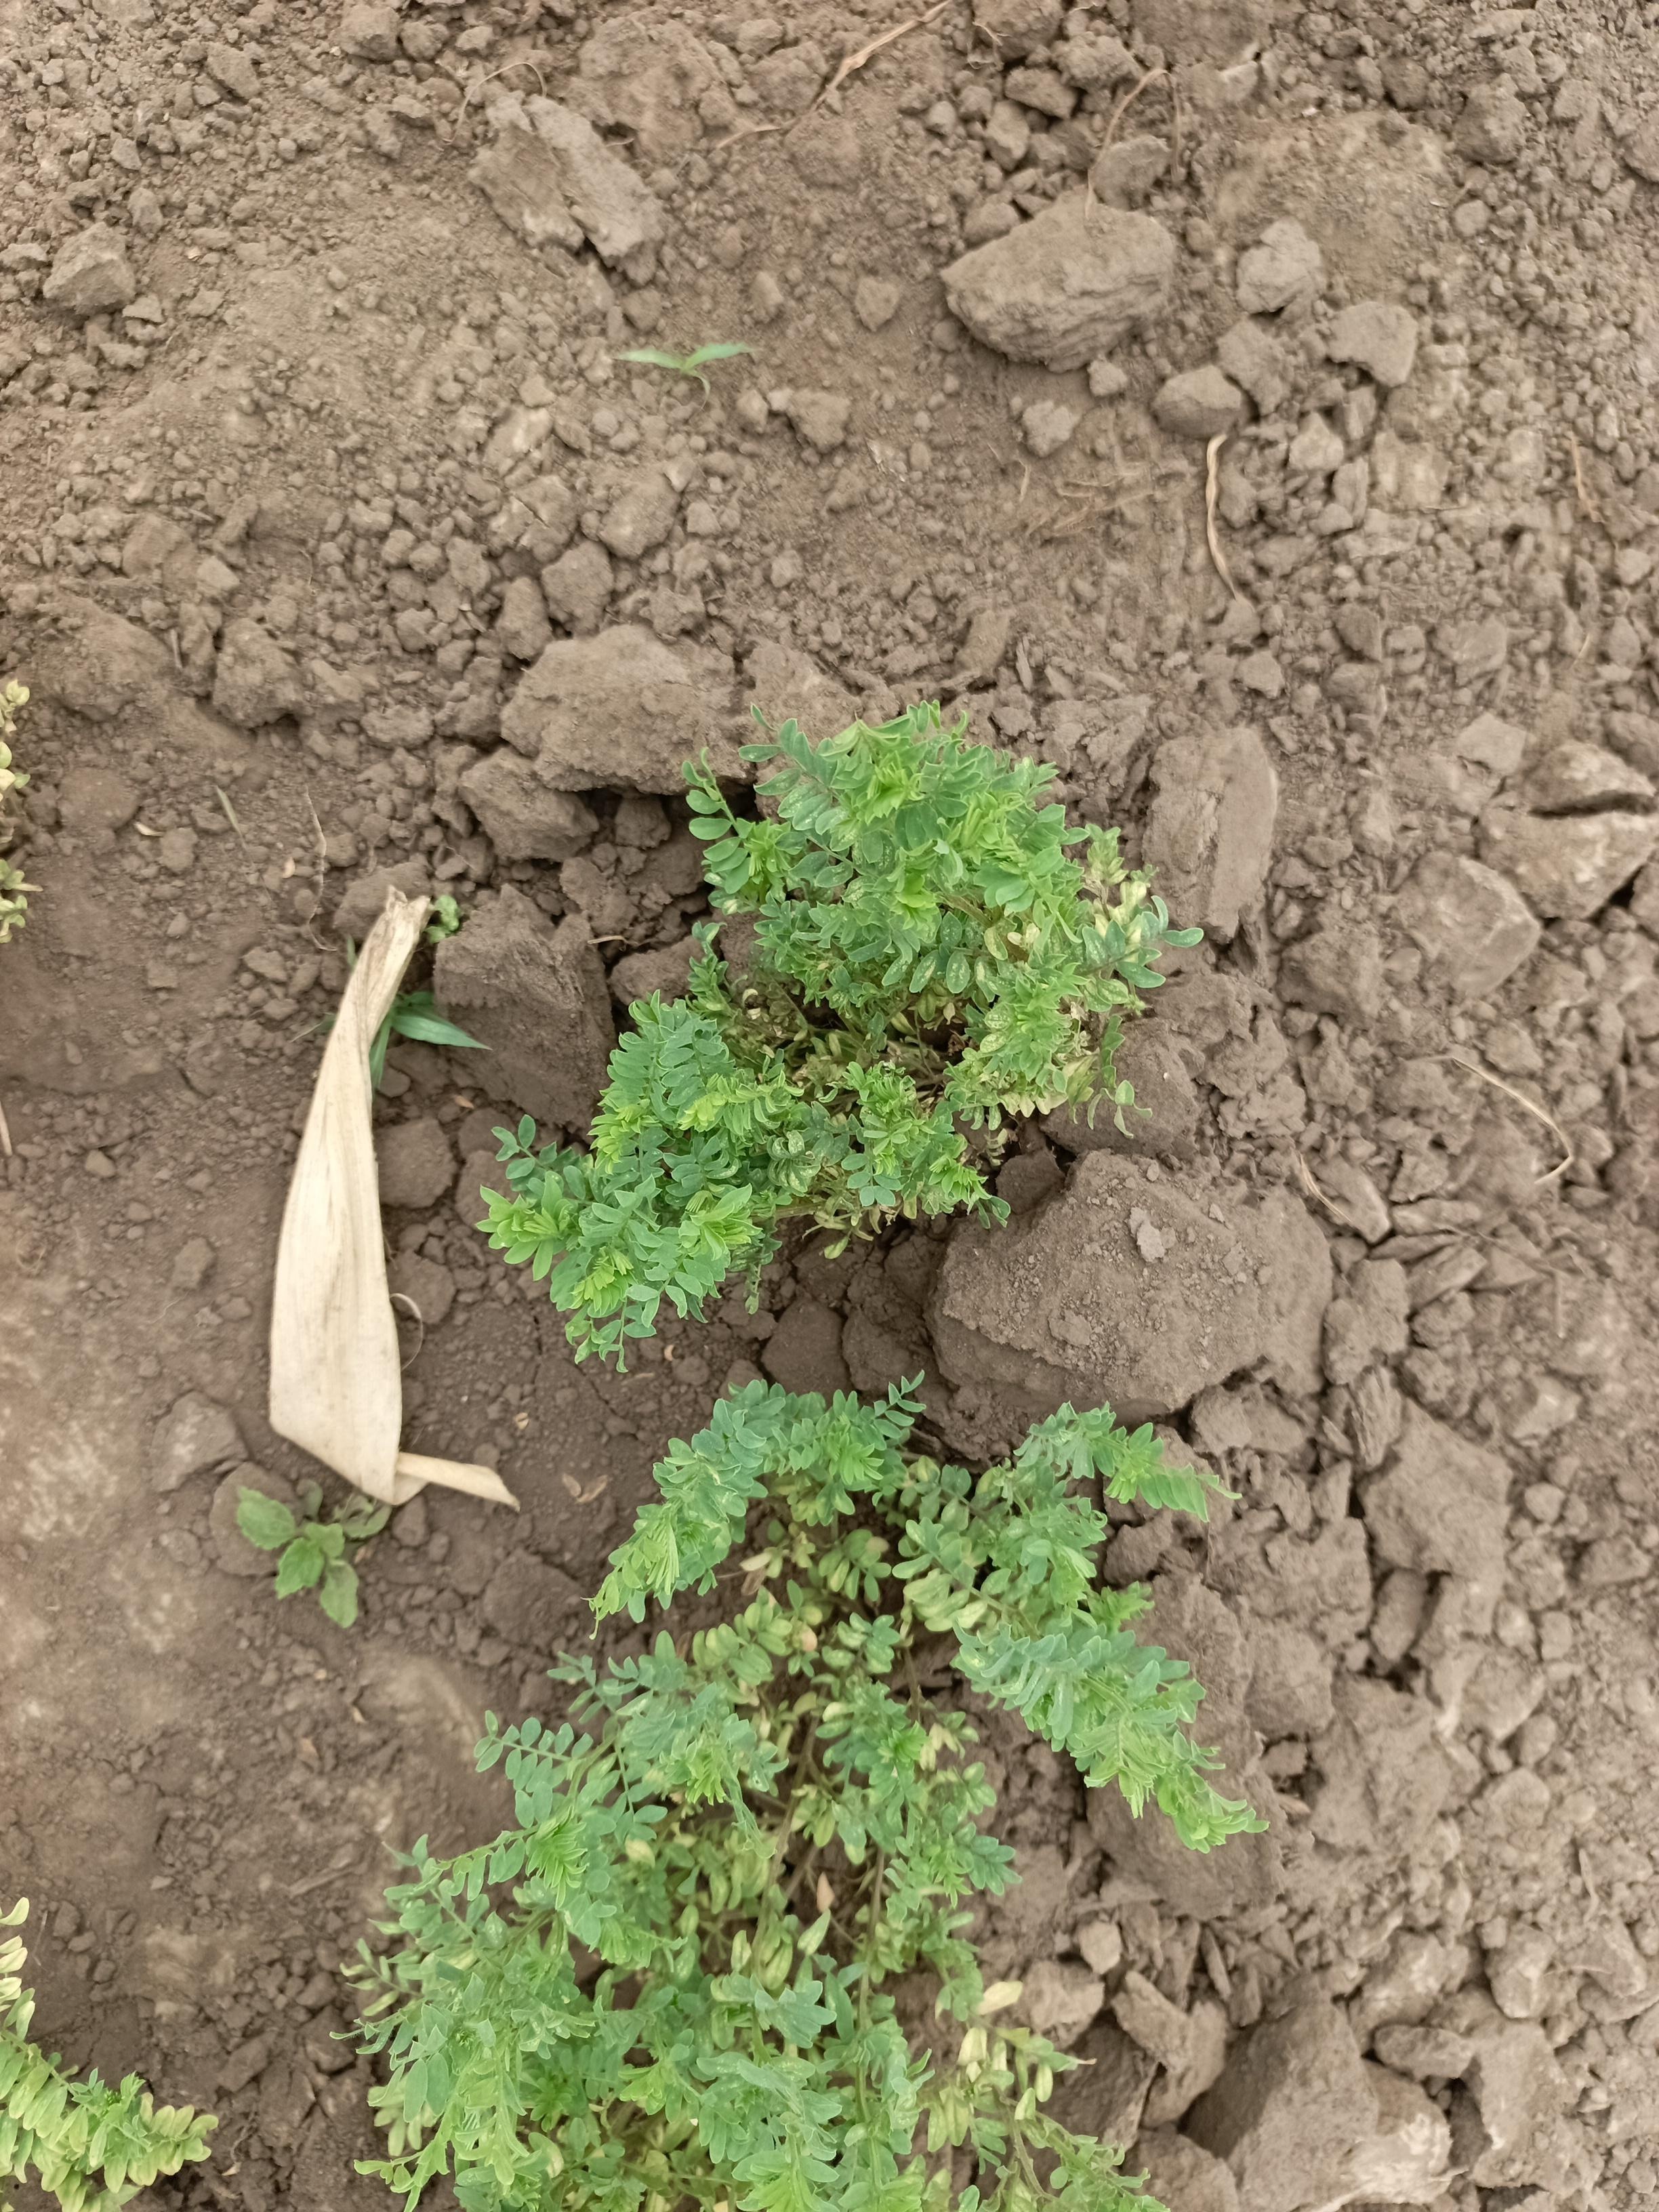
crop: lentil
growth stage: vegetative
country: Tanzania
